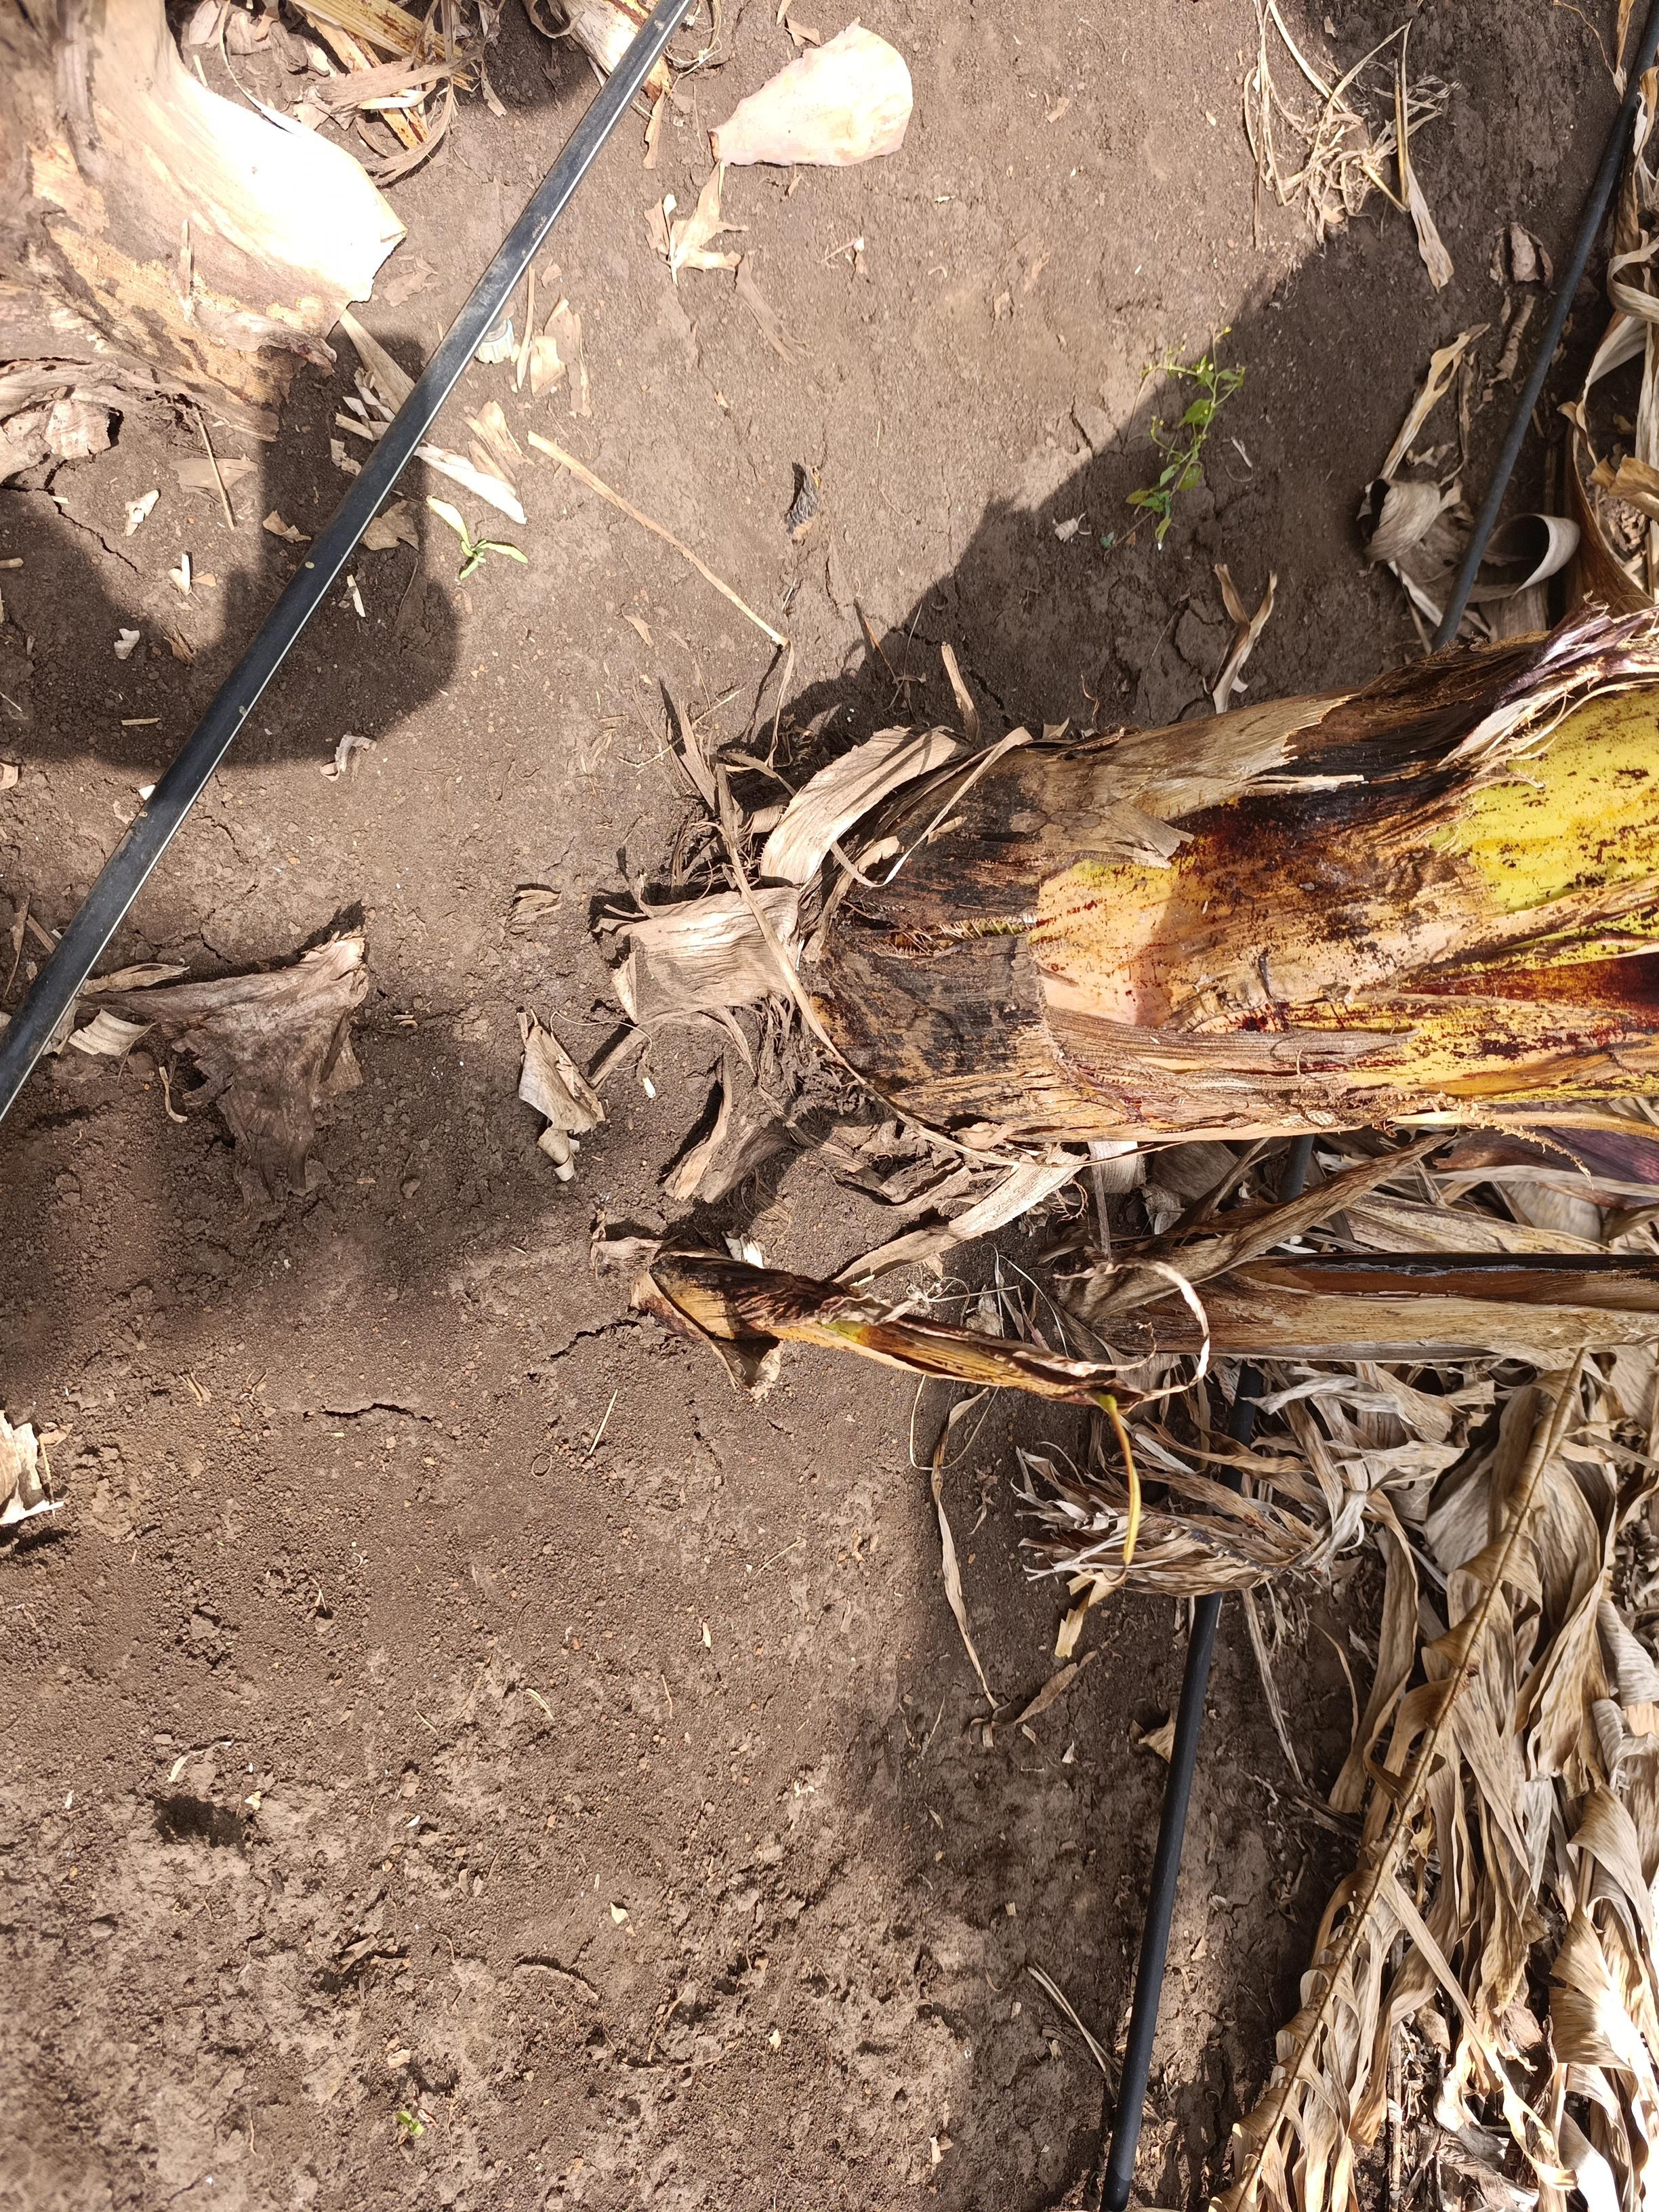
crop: banana
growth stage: emergence sucker
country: Tanzania
